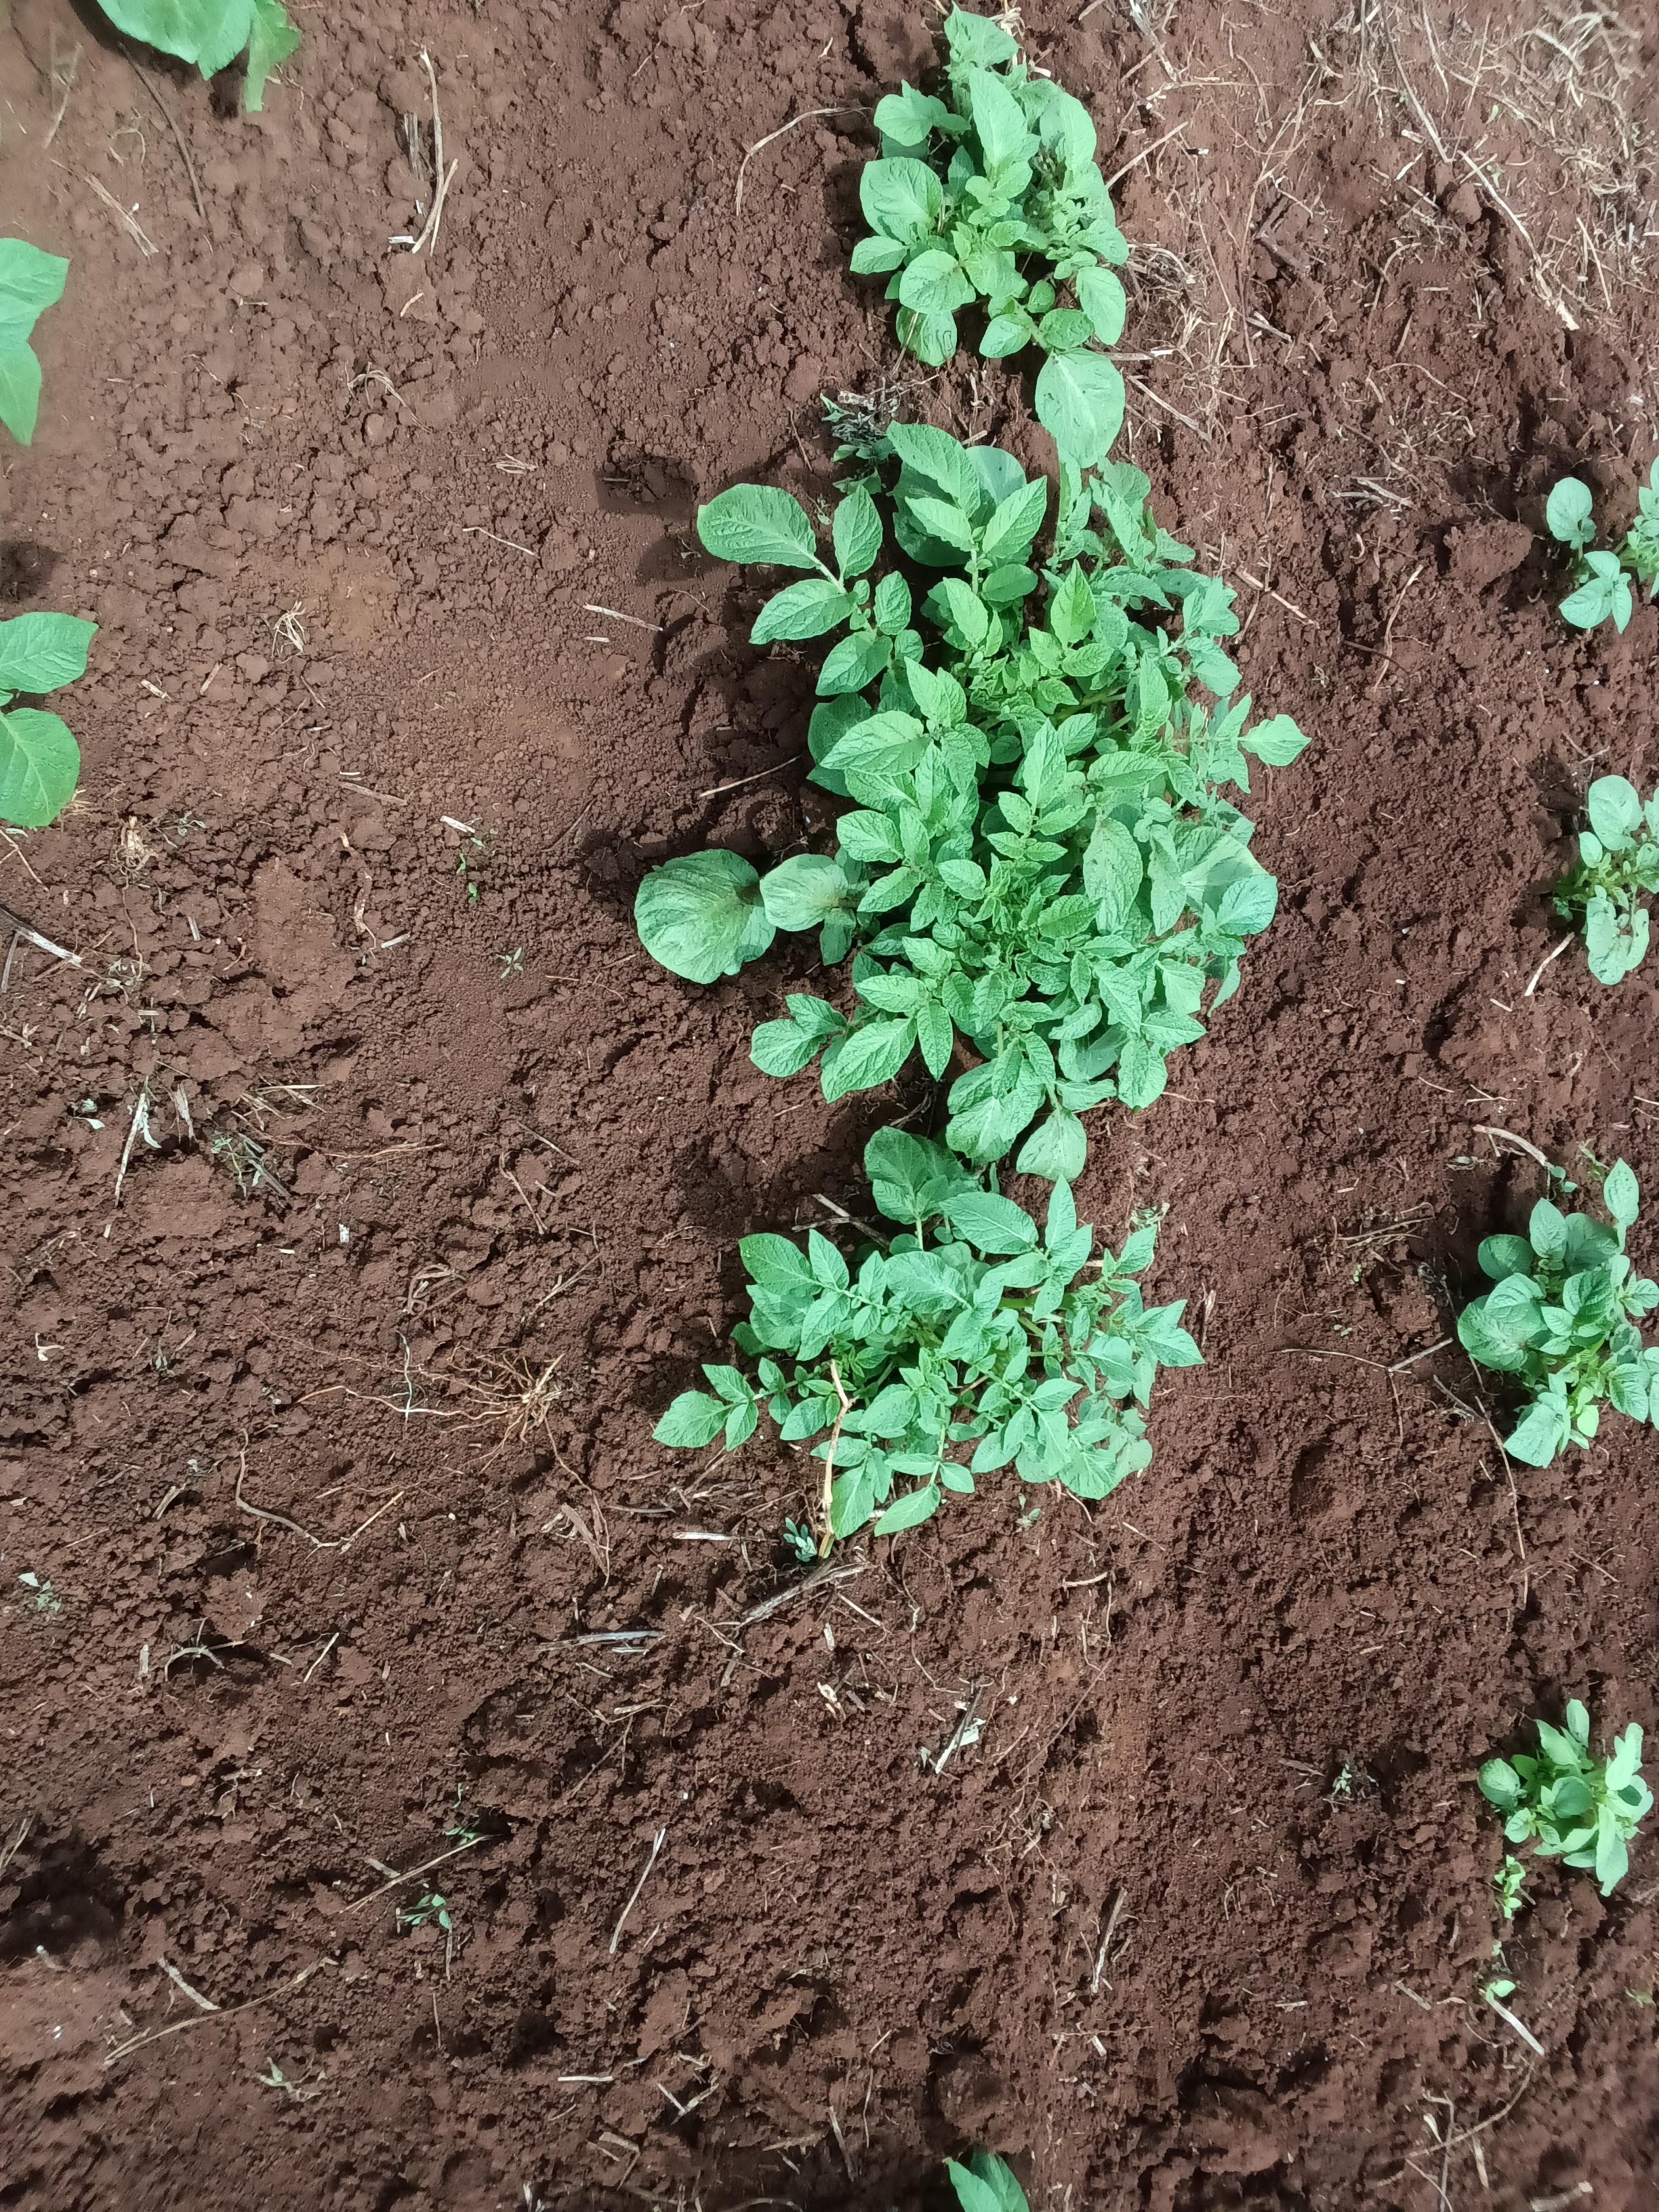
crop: potato
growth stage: emergence
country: Kenya
